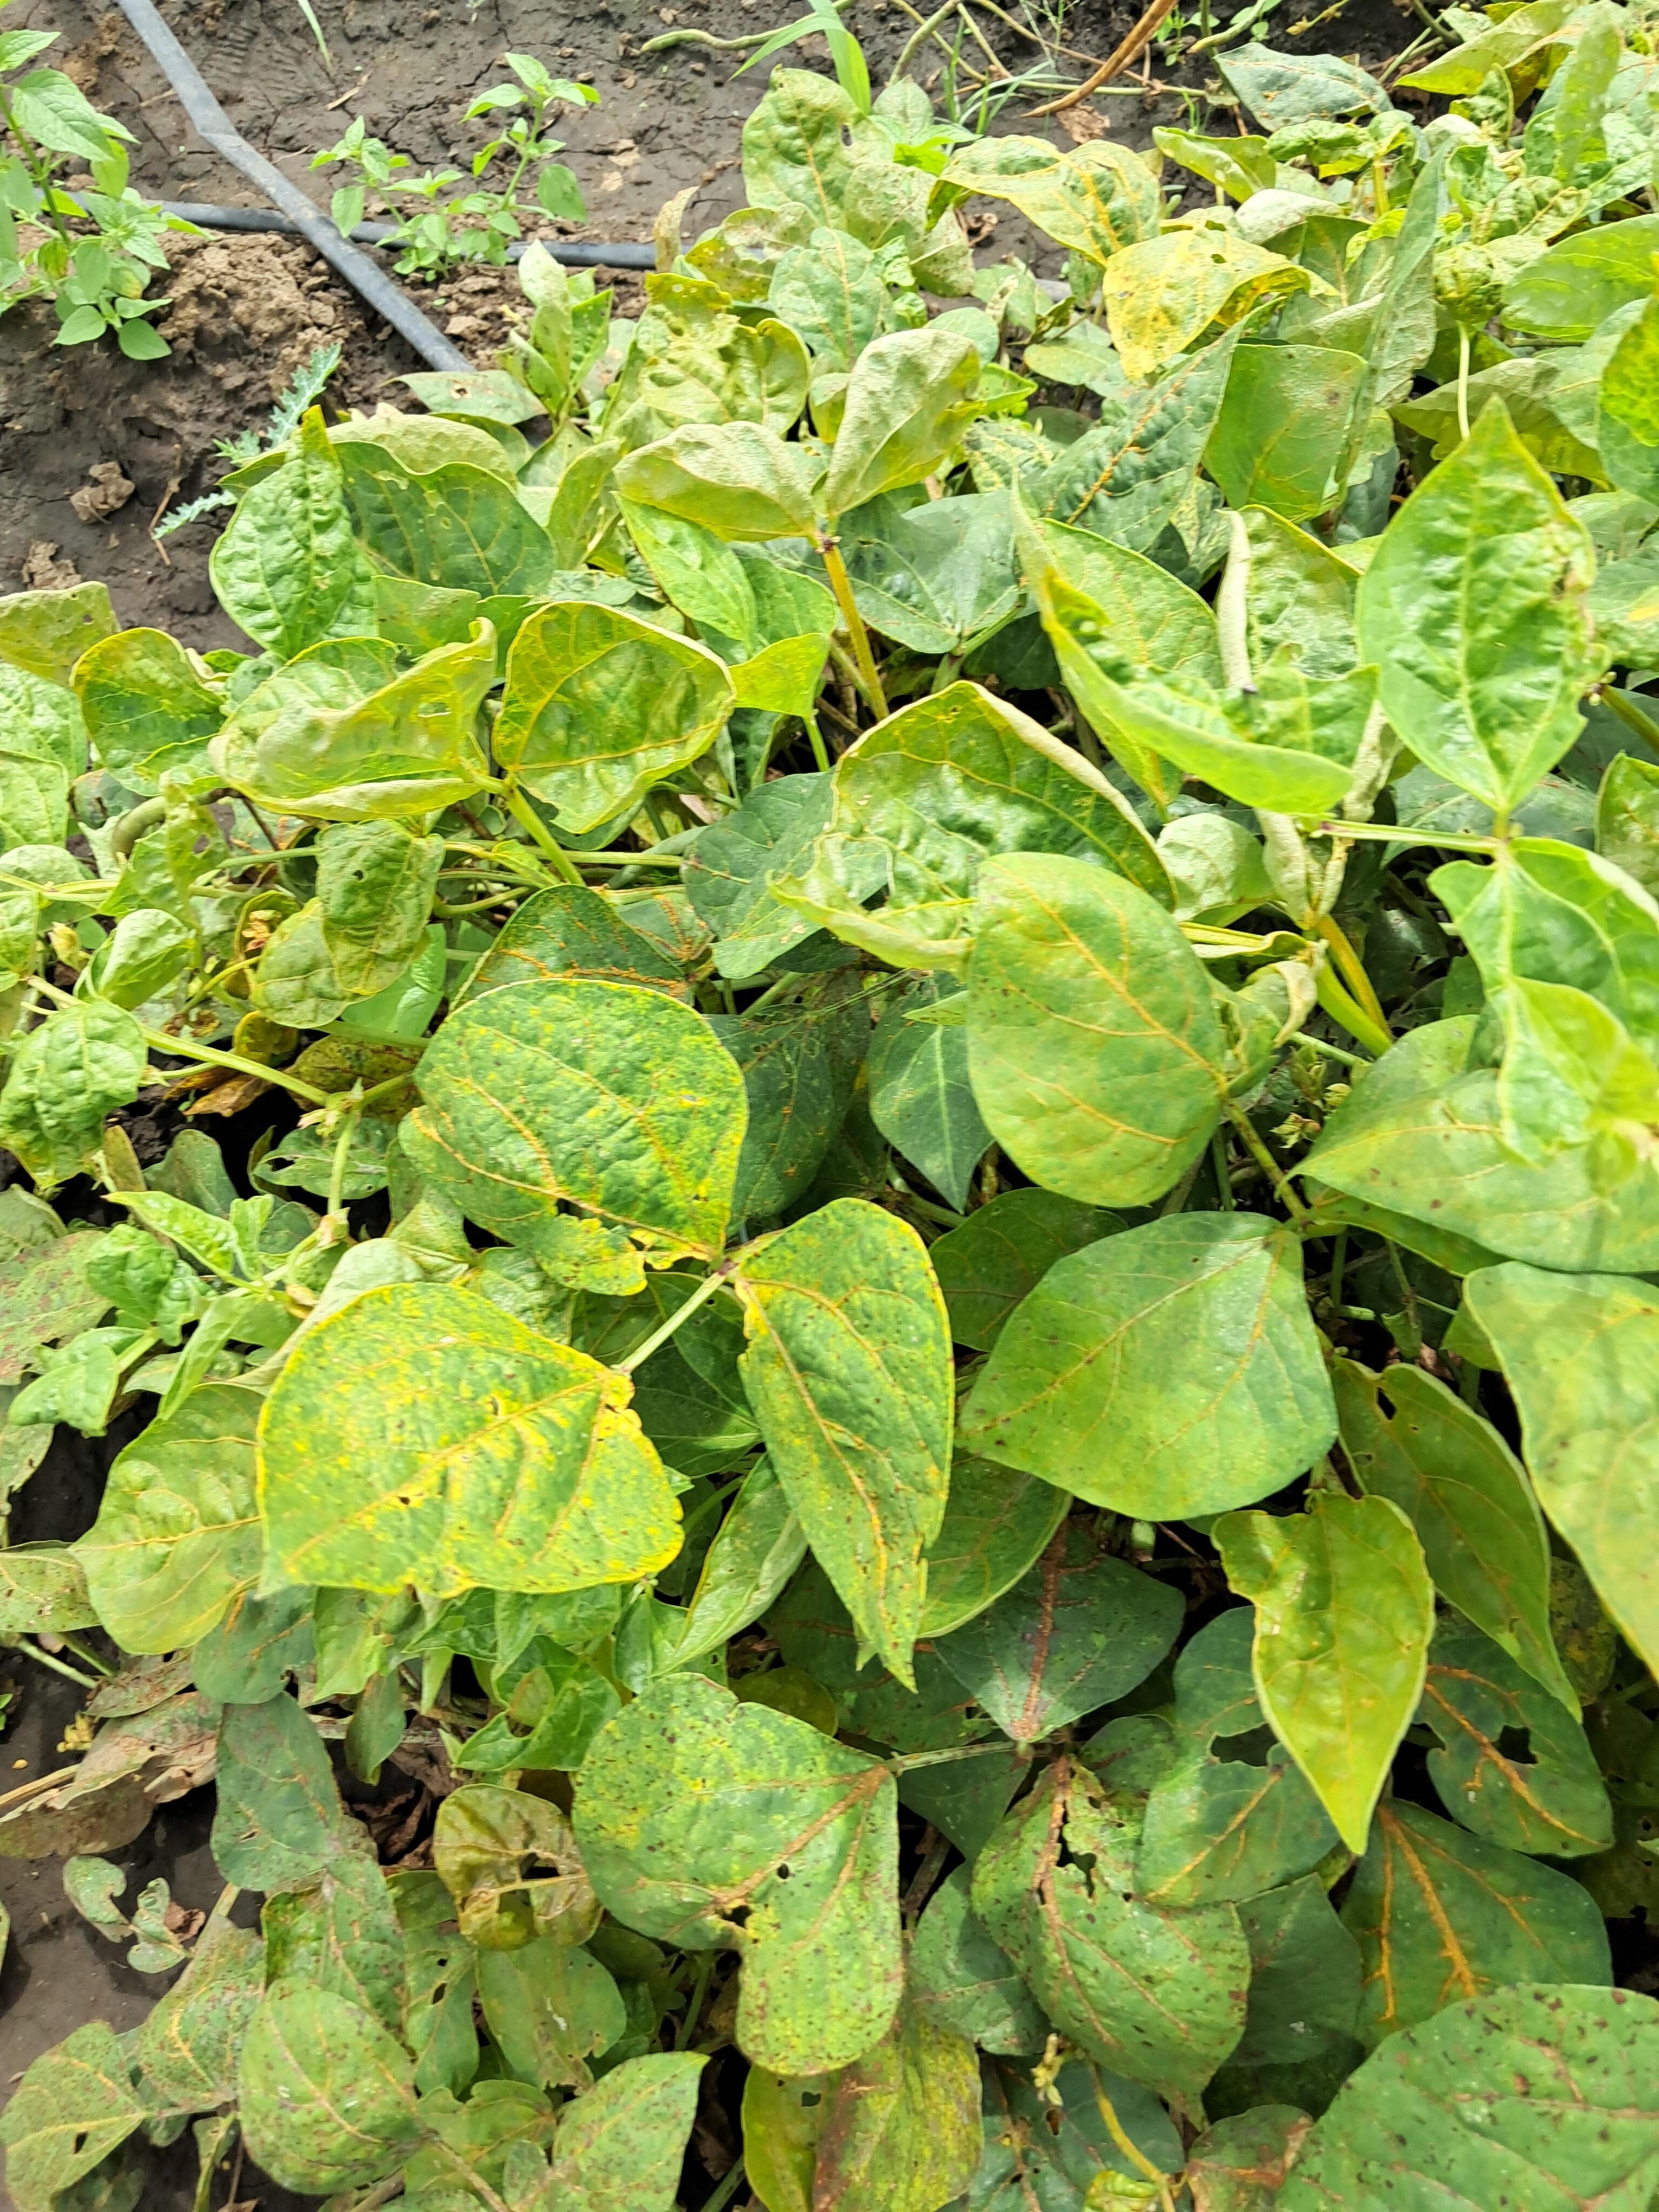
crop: cowpea
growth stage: development pod
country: Tanzania
